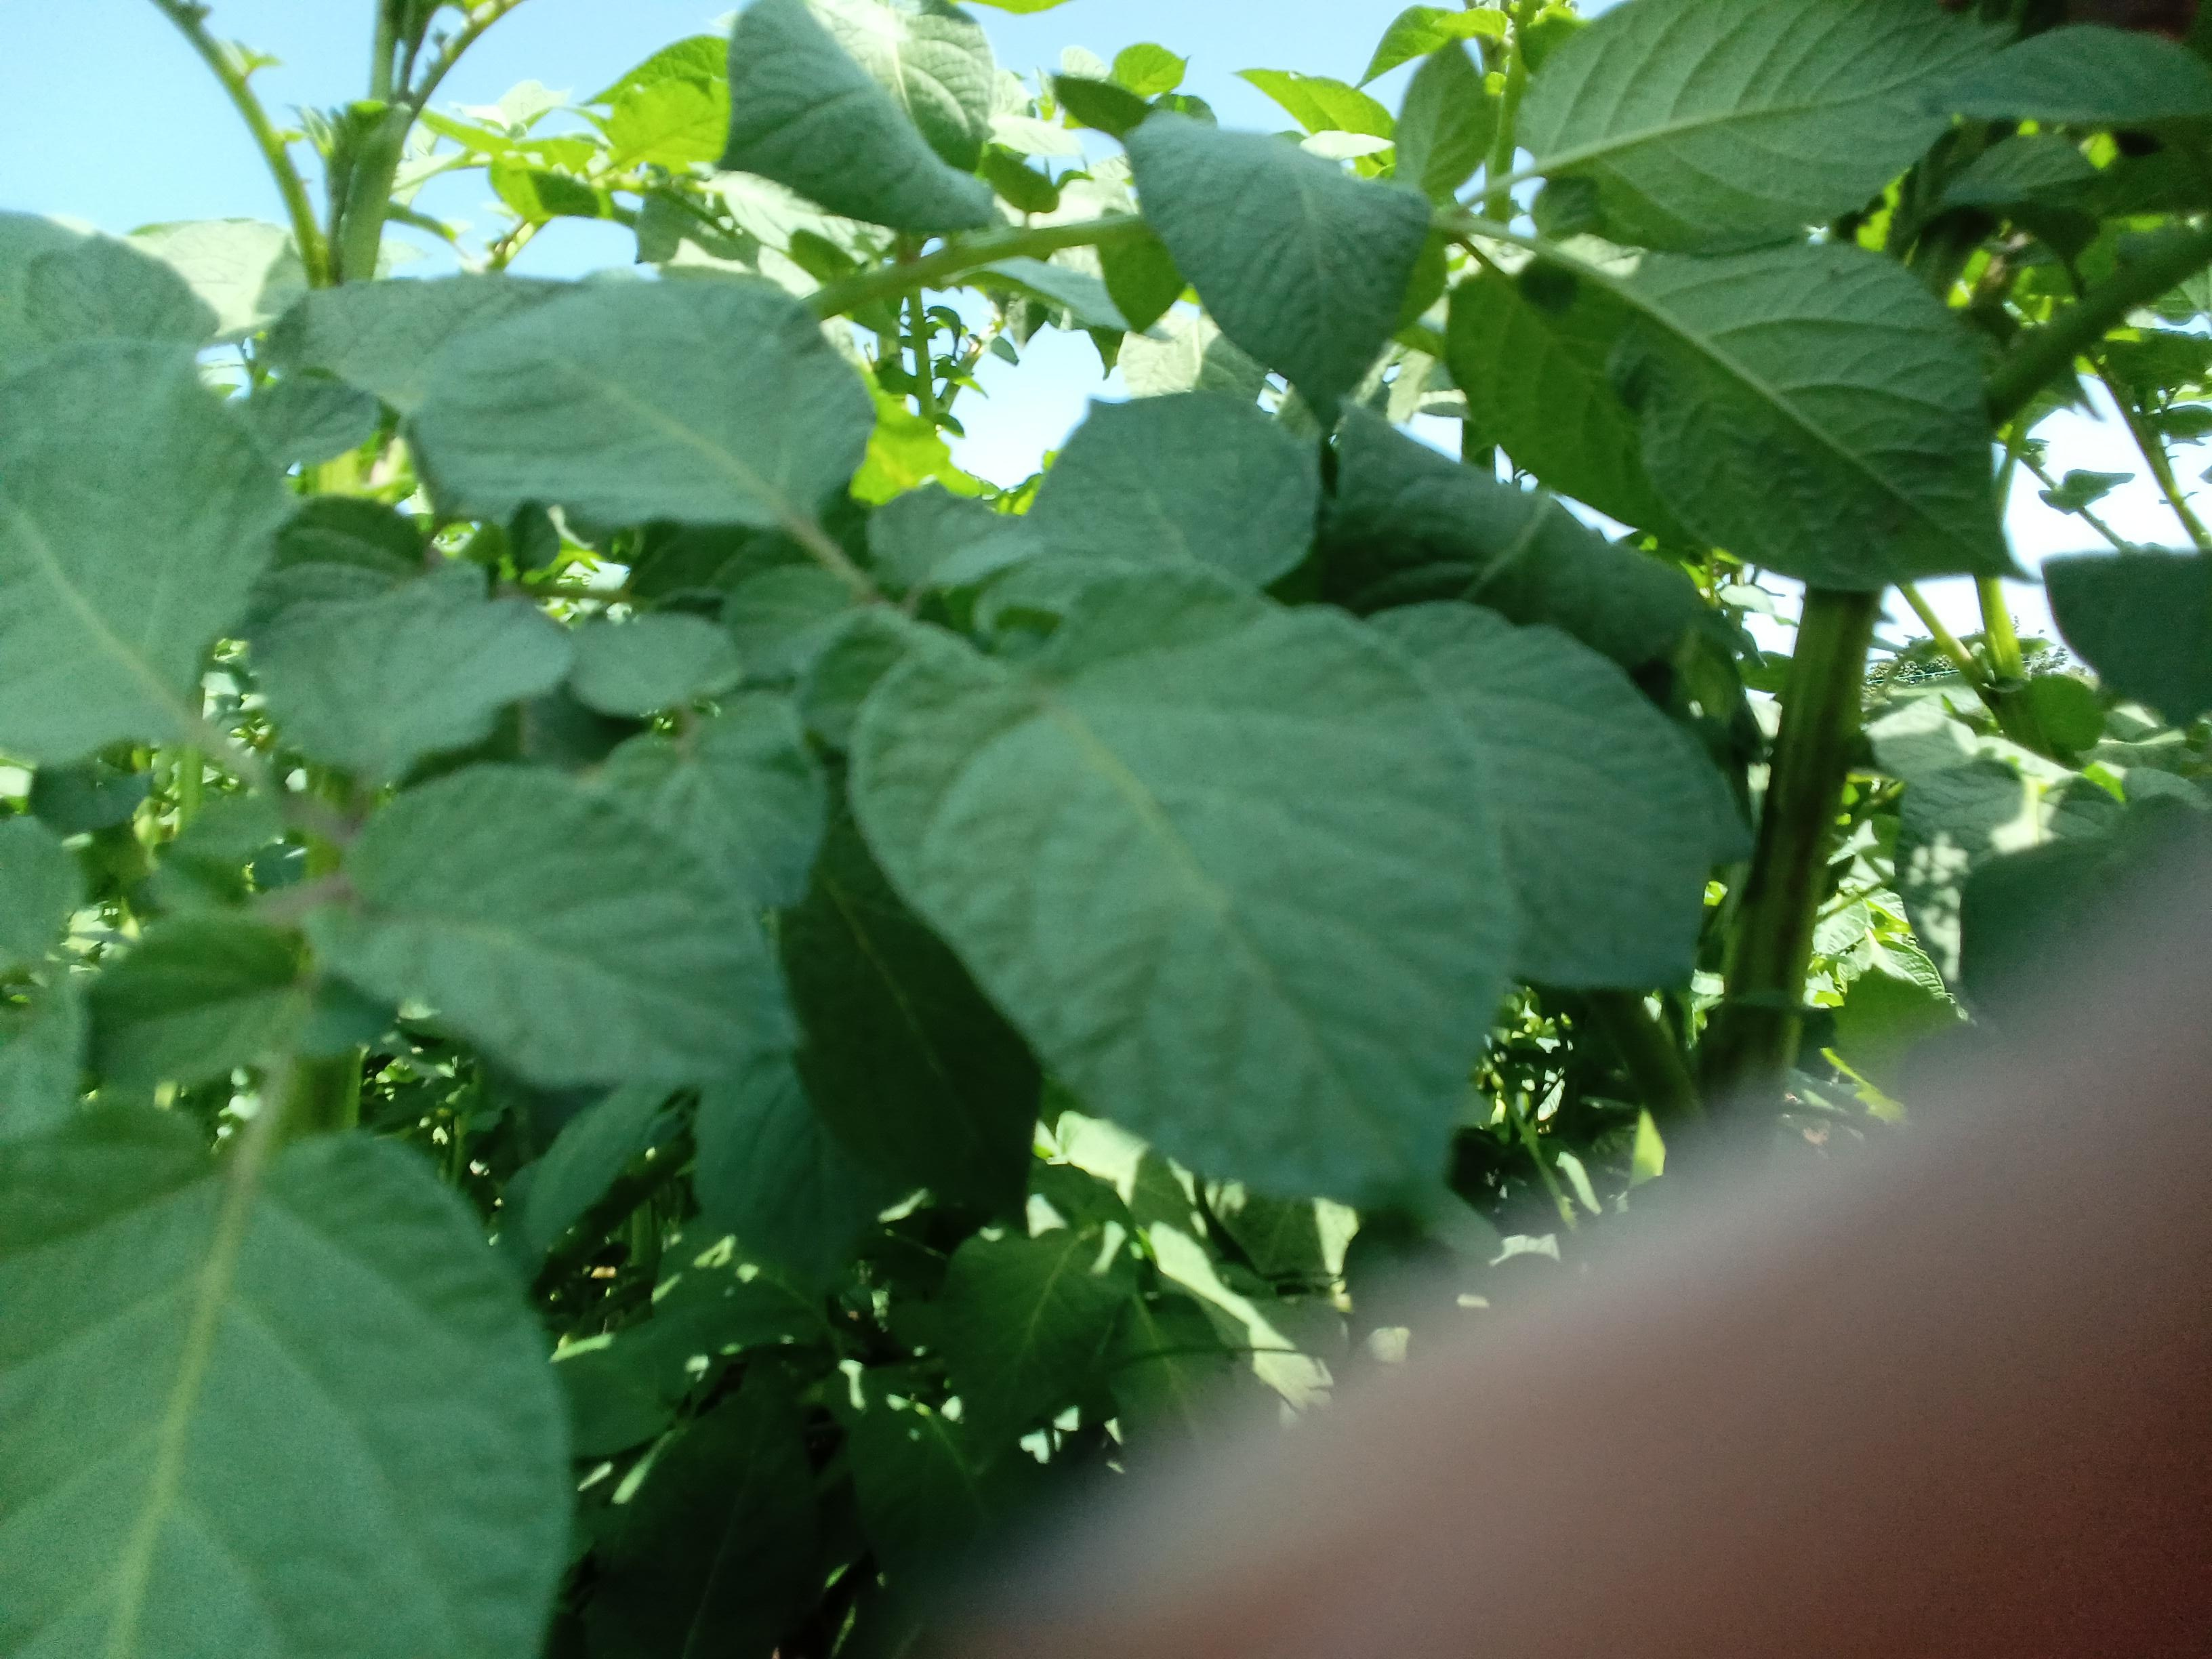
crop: potato
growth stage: vegetative
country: Kenya
